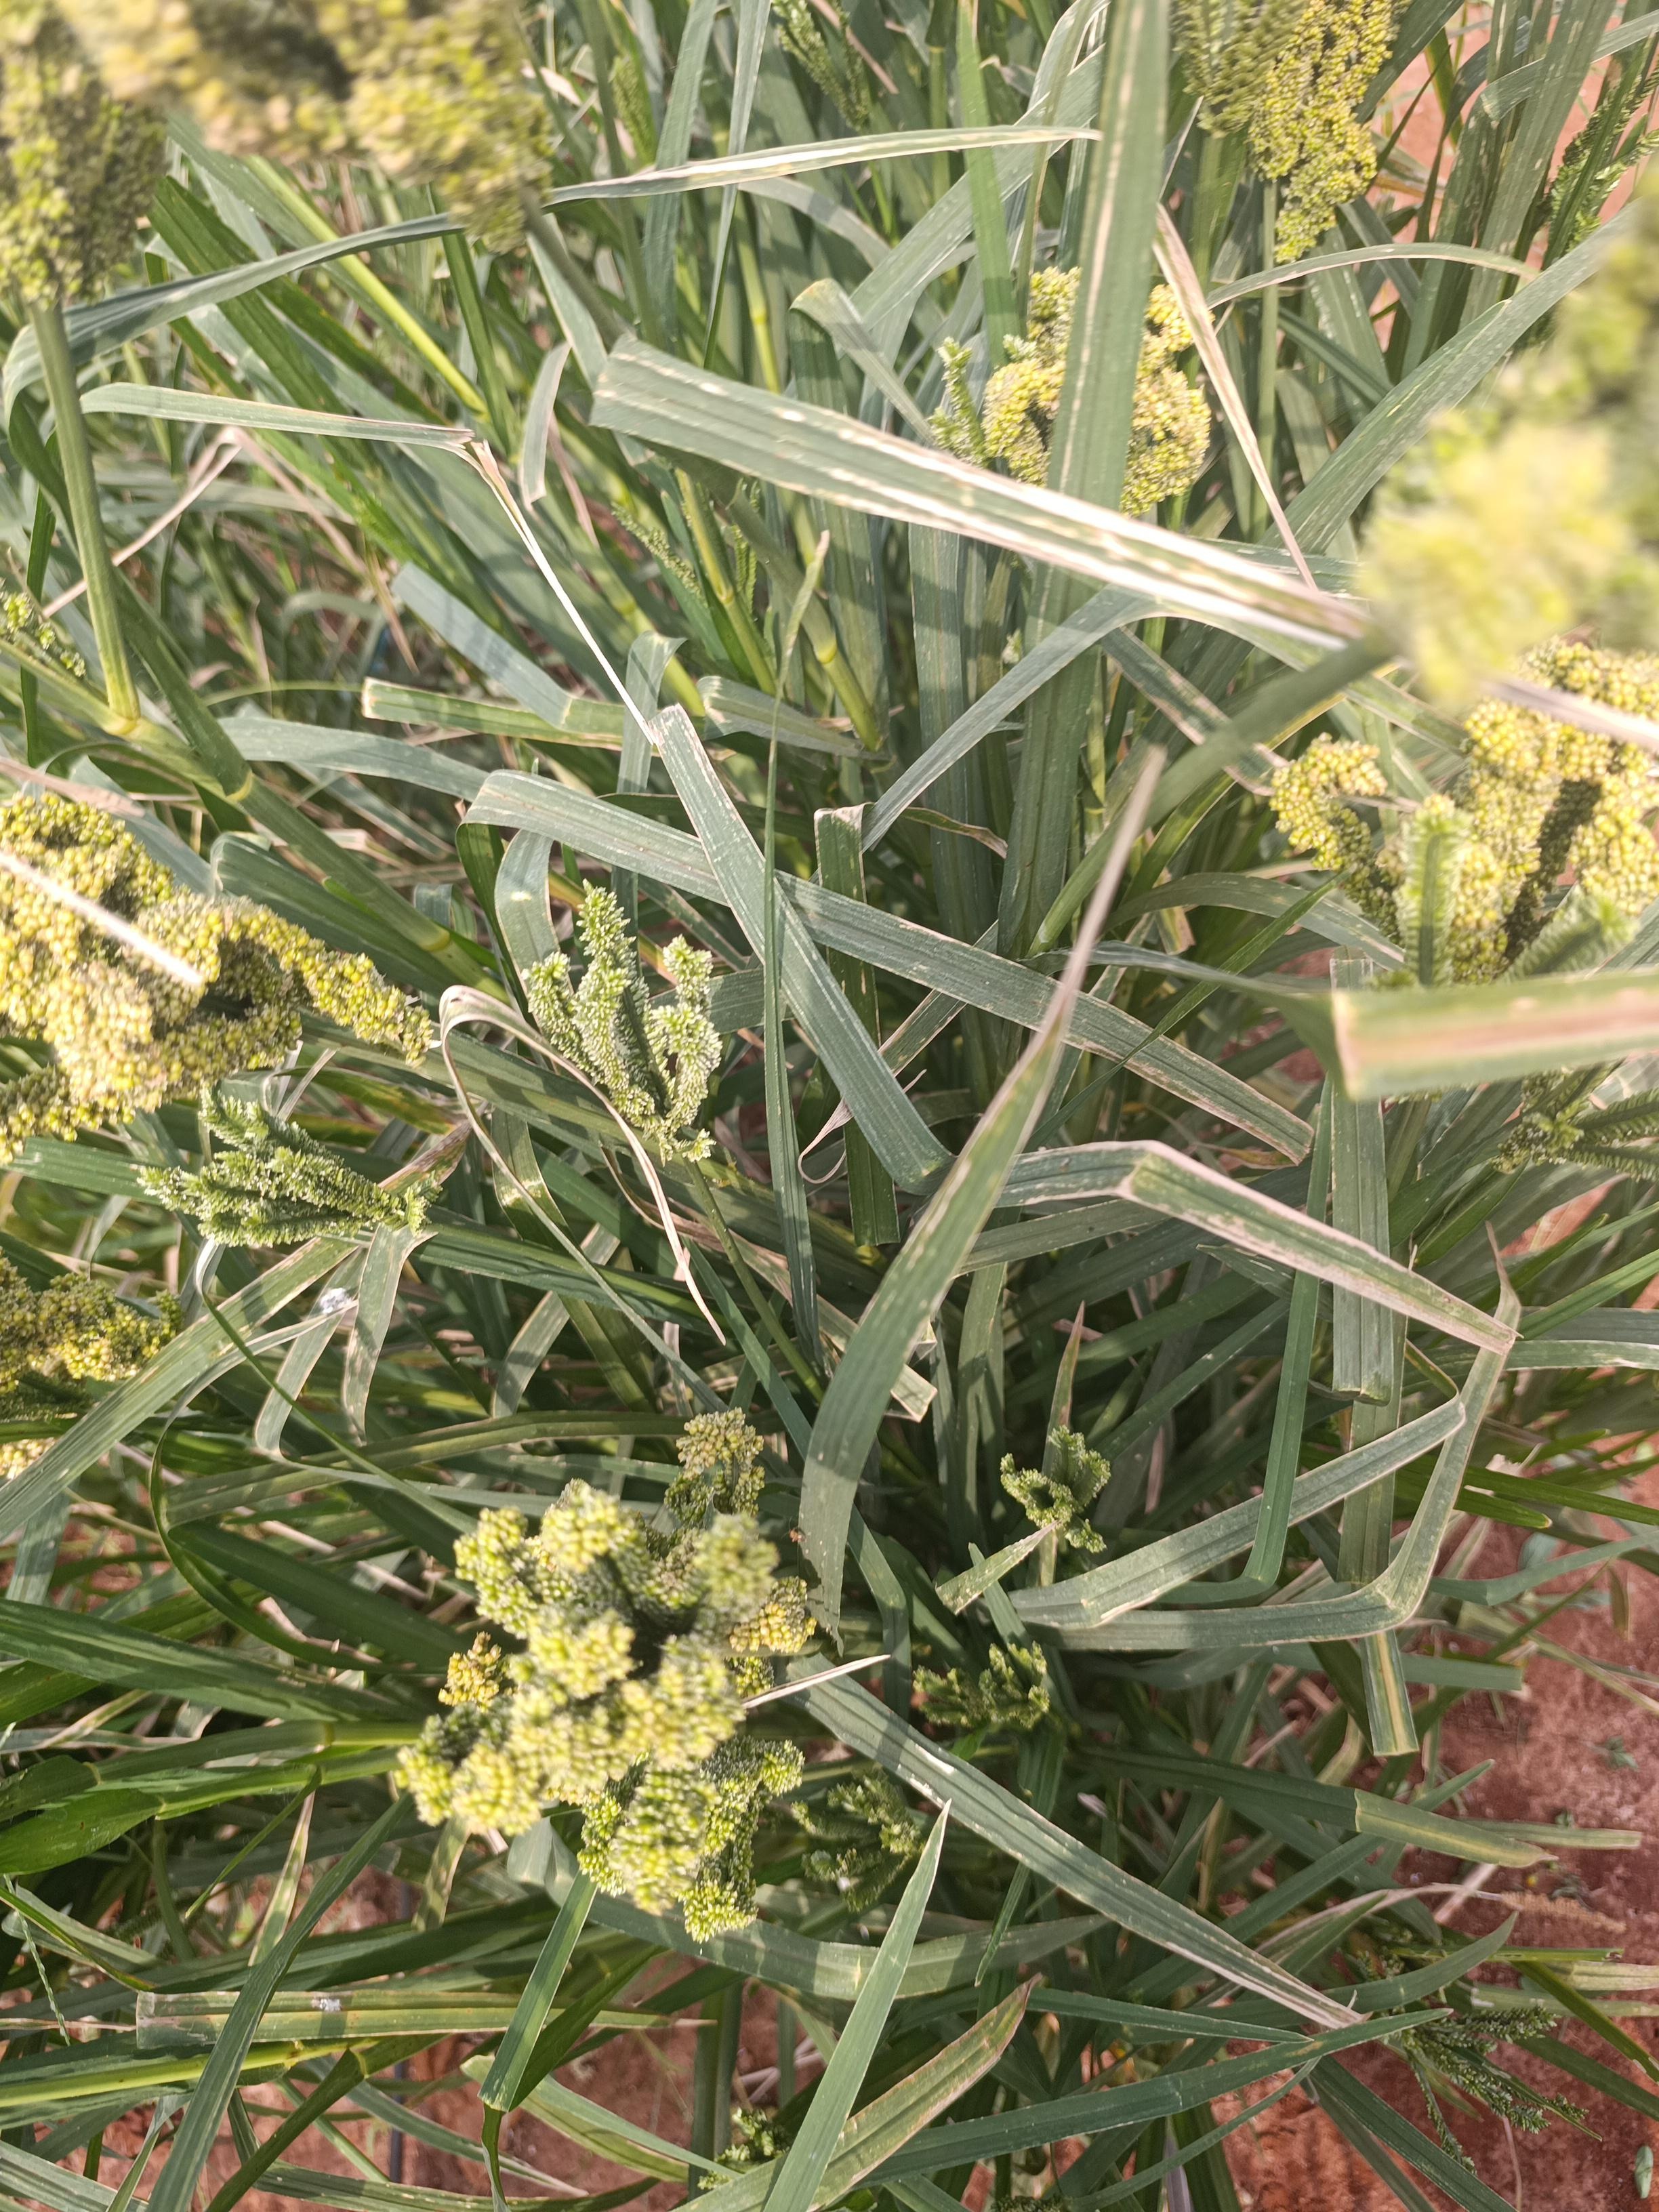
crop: finger millet
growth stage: filling grain
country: Kenya
